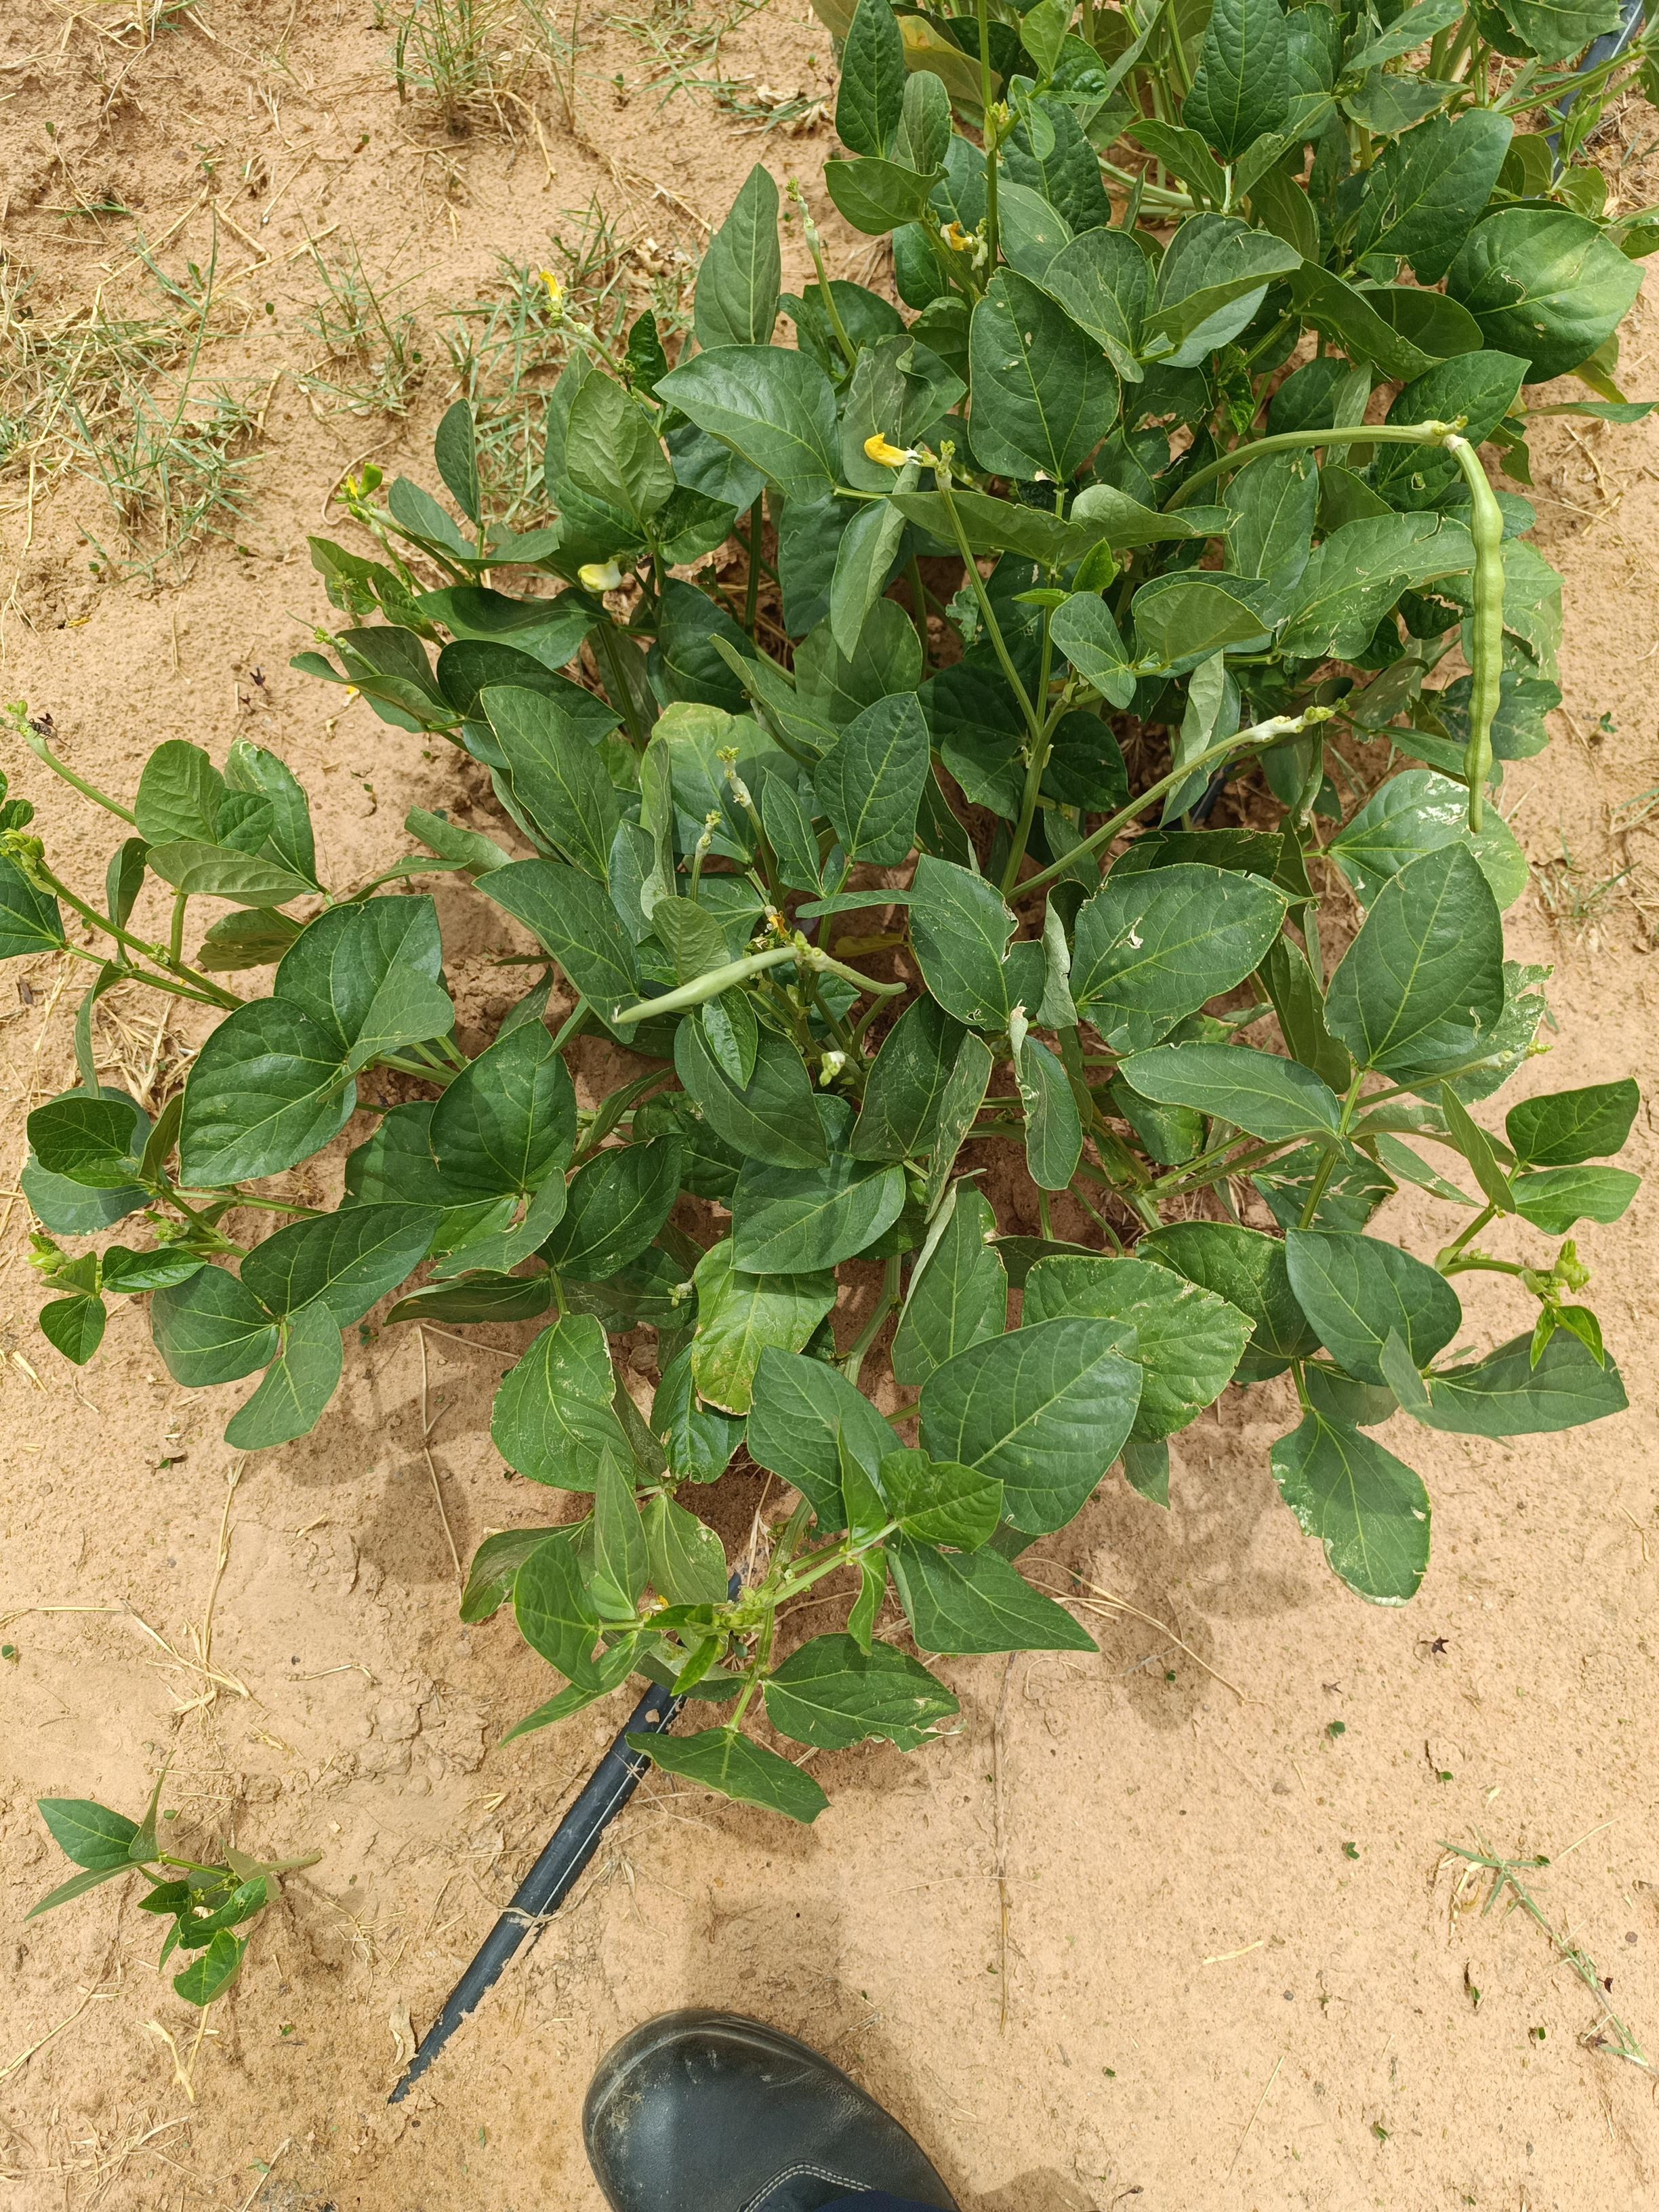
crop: cowpea
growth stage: flowering
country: Nigeria
